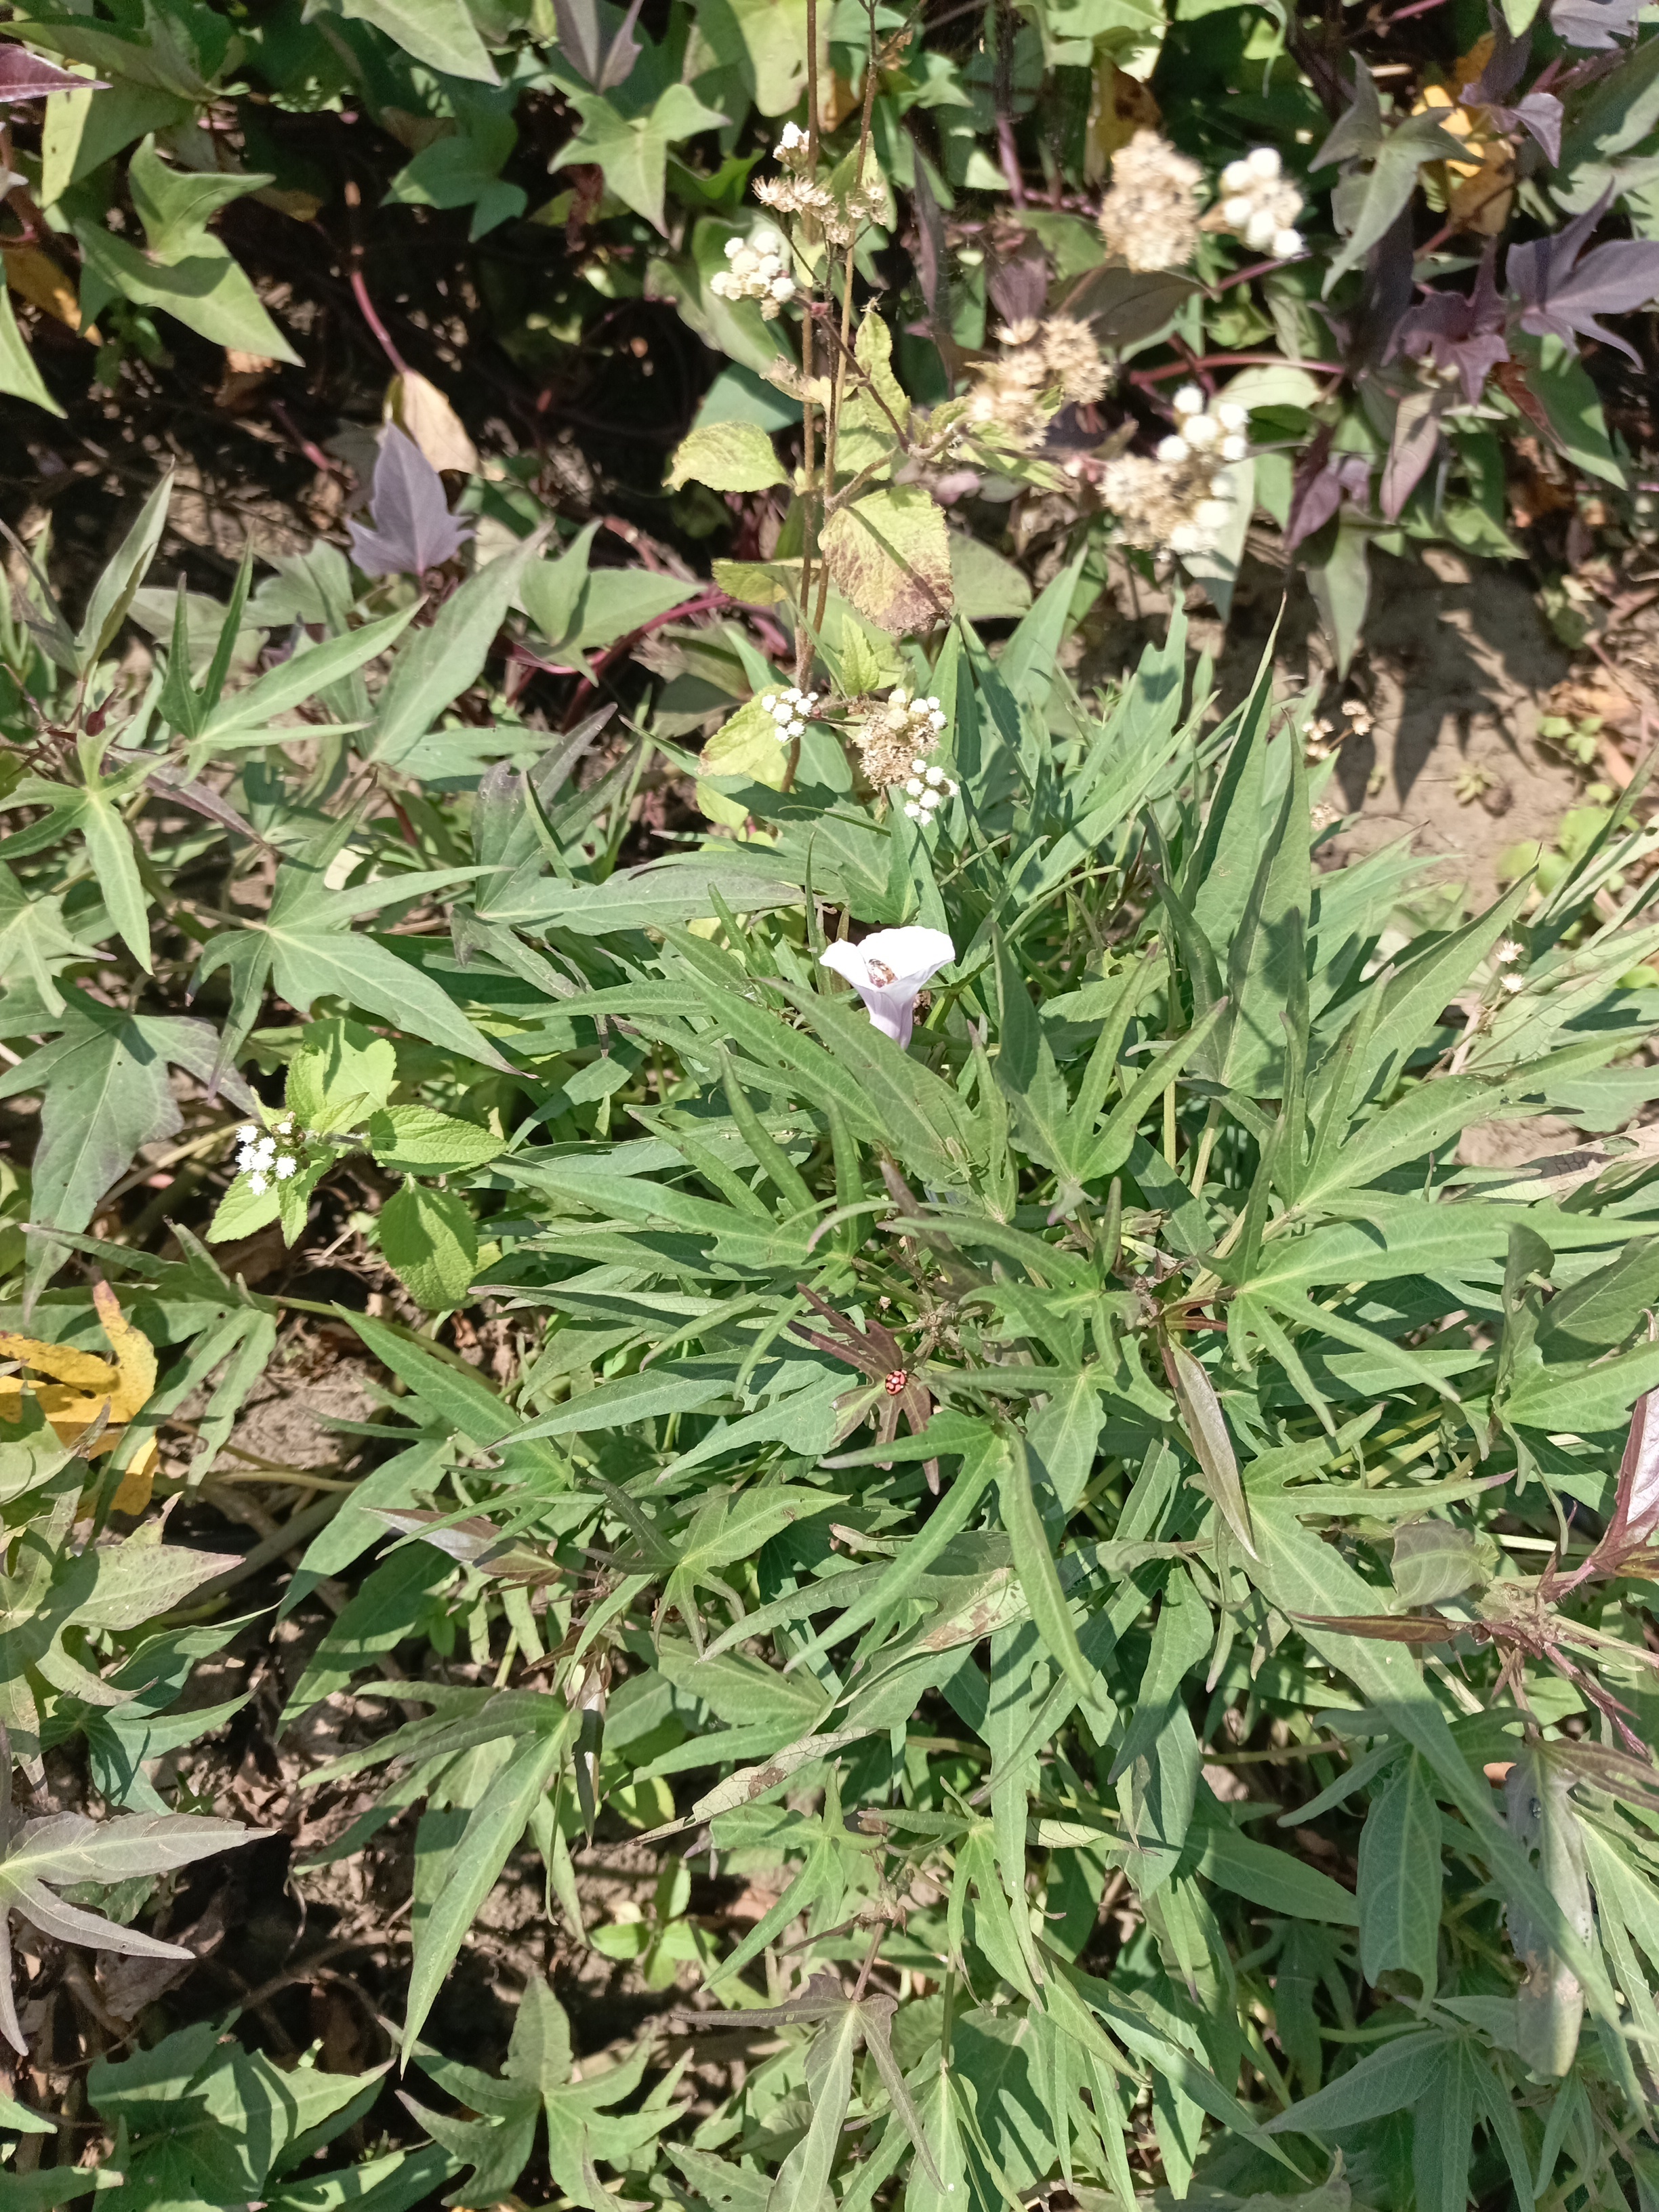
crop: sweet potato
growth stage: flowering
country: Tanzania
